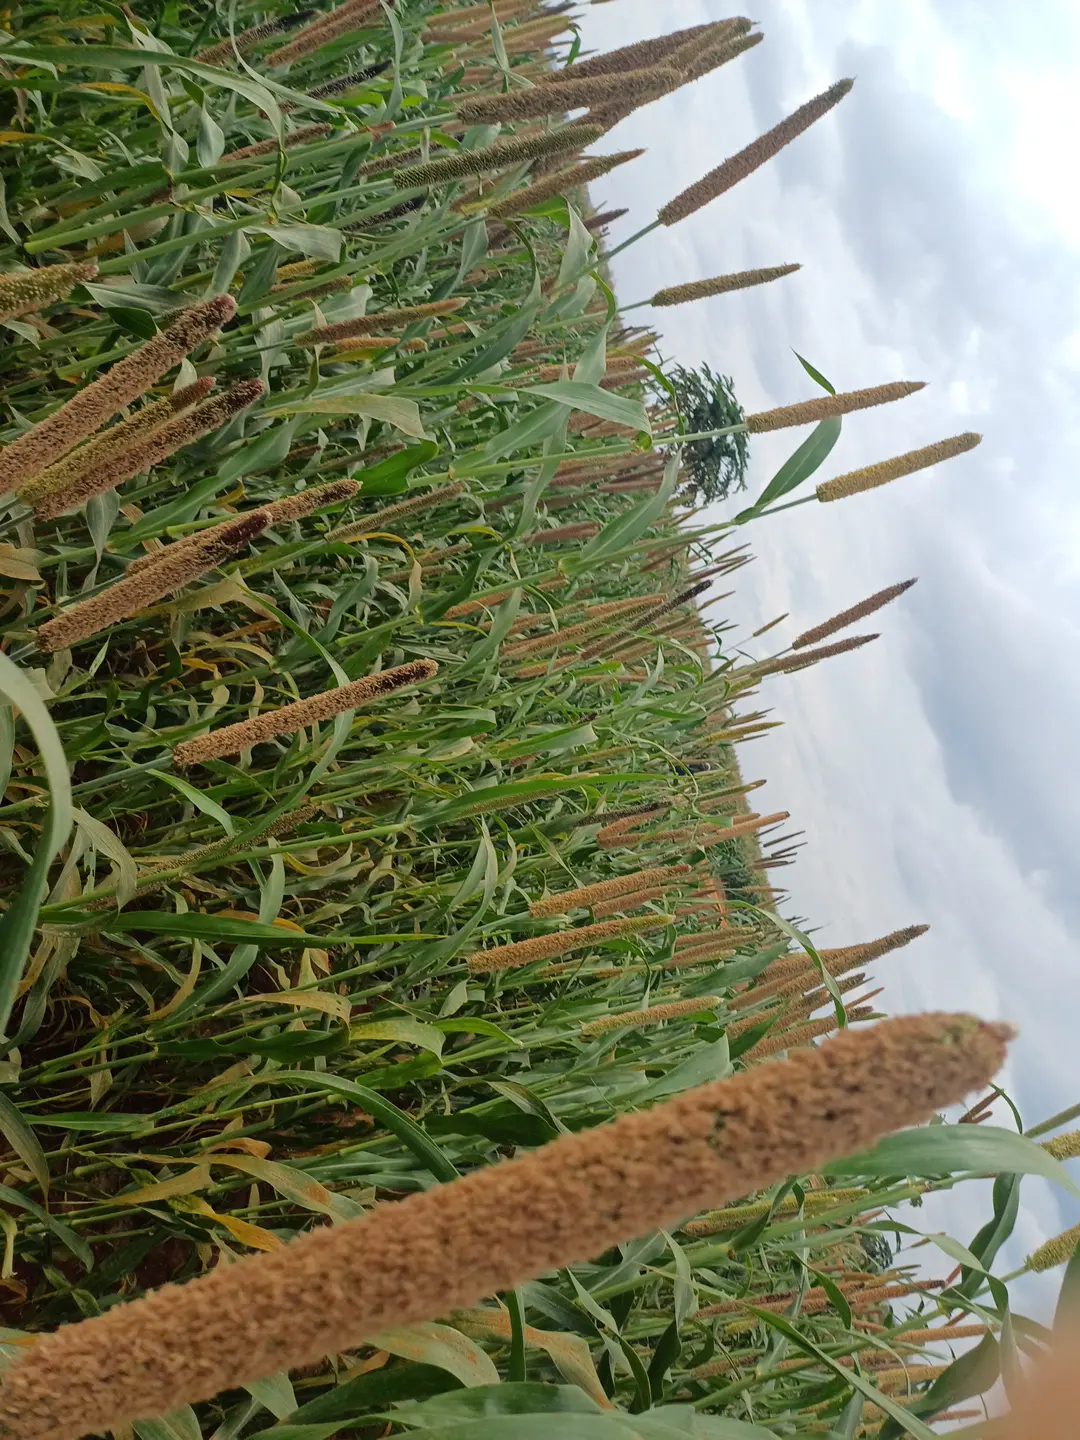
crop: pearl millet
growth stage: filling grain
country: Kenya
